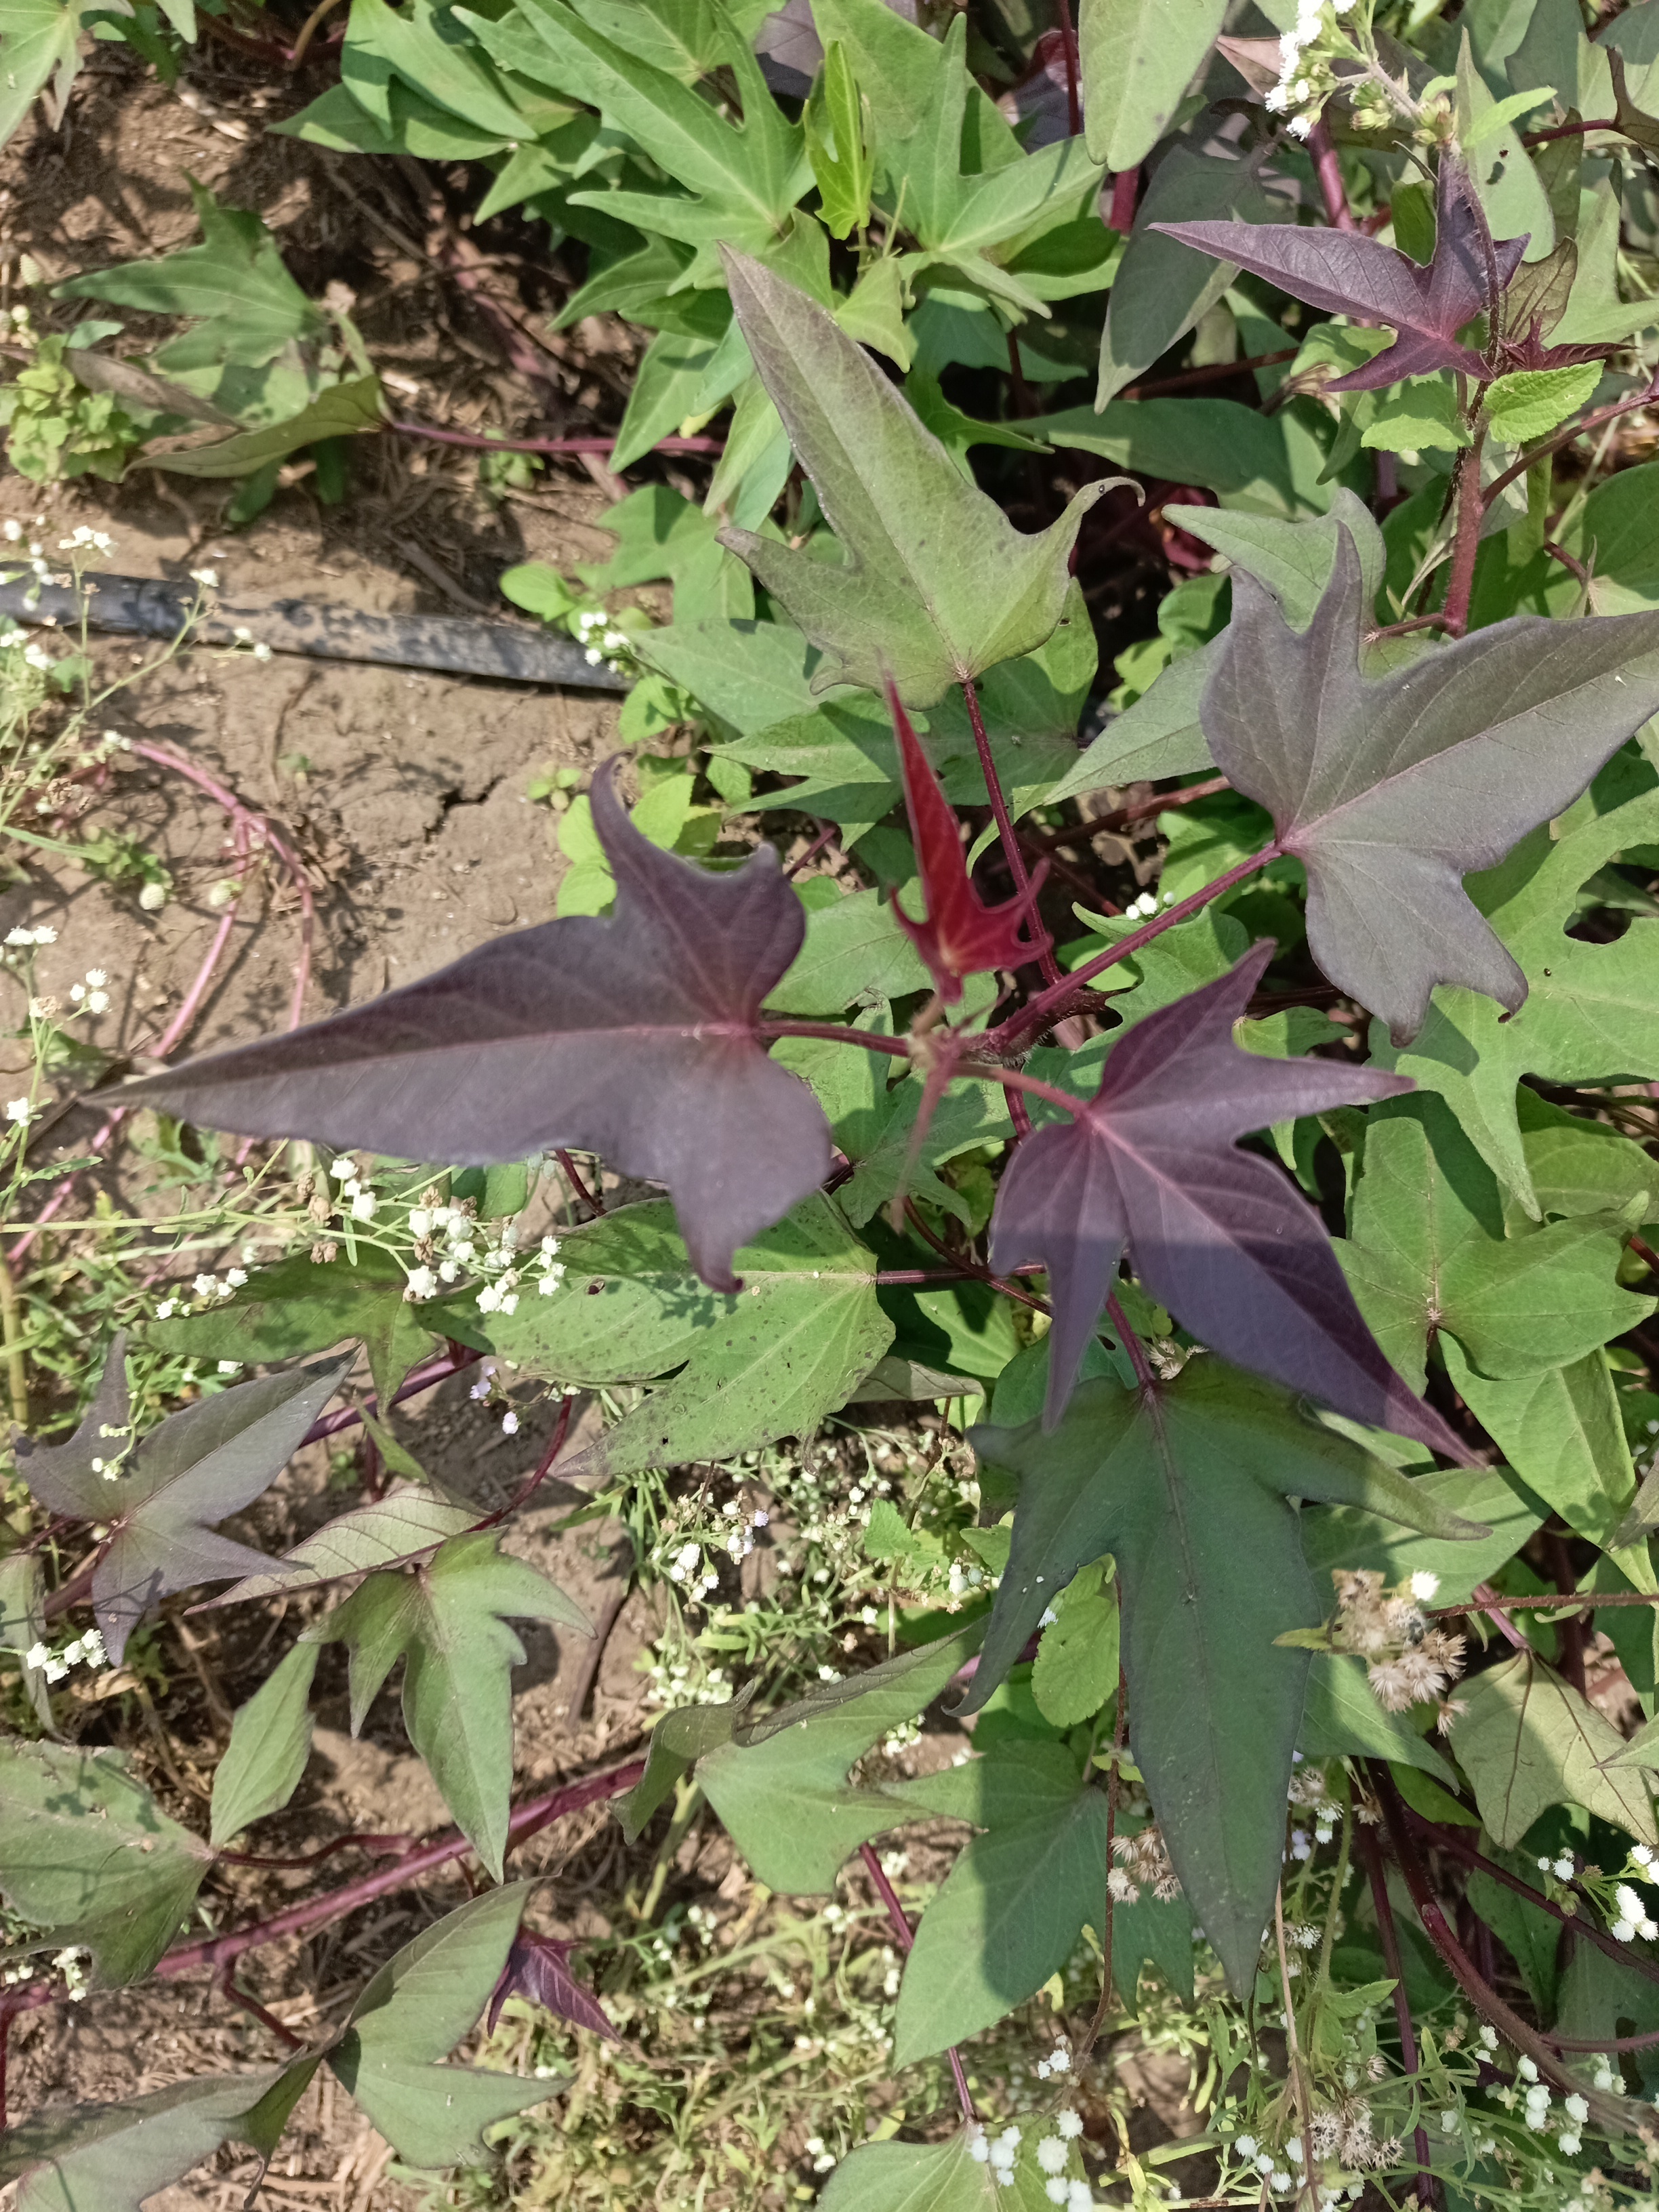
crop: sweet potato
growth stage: flowering
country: Tanzania
